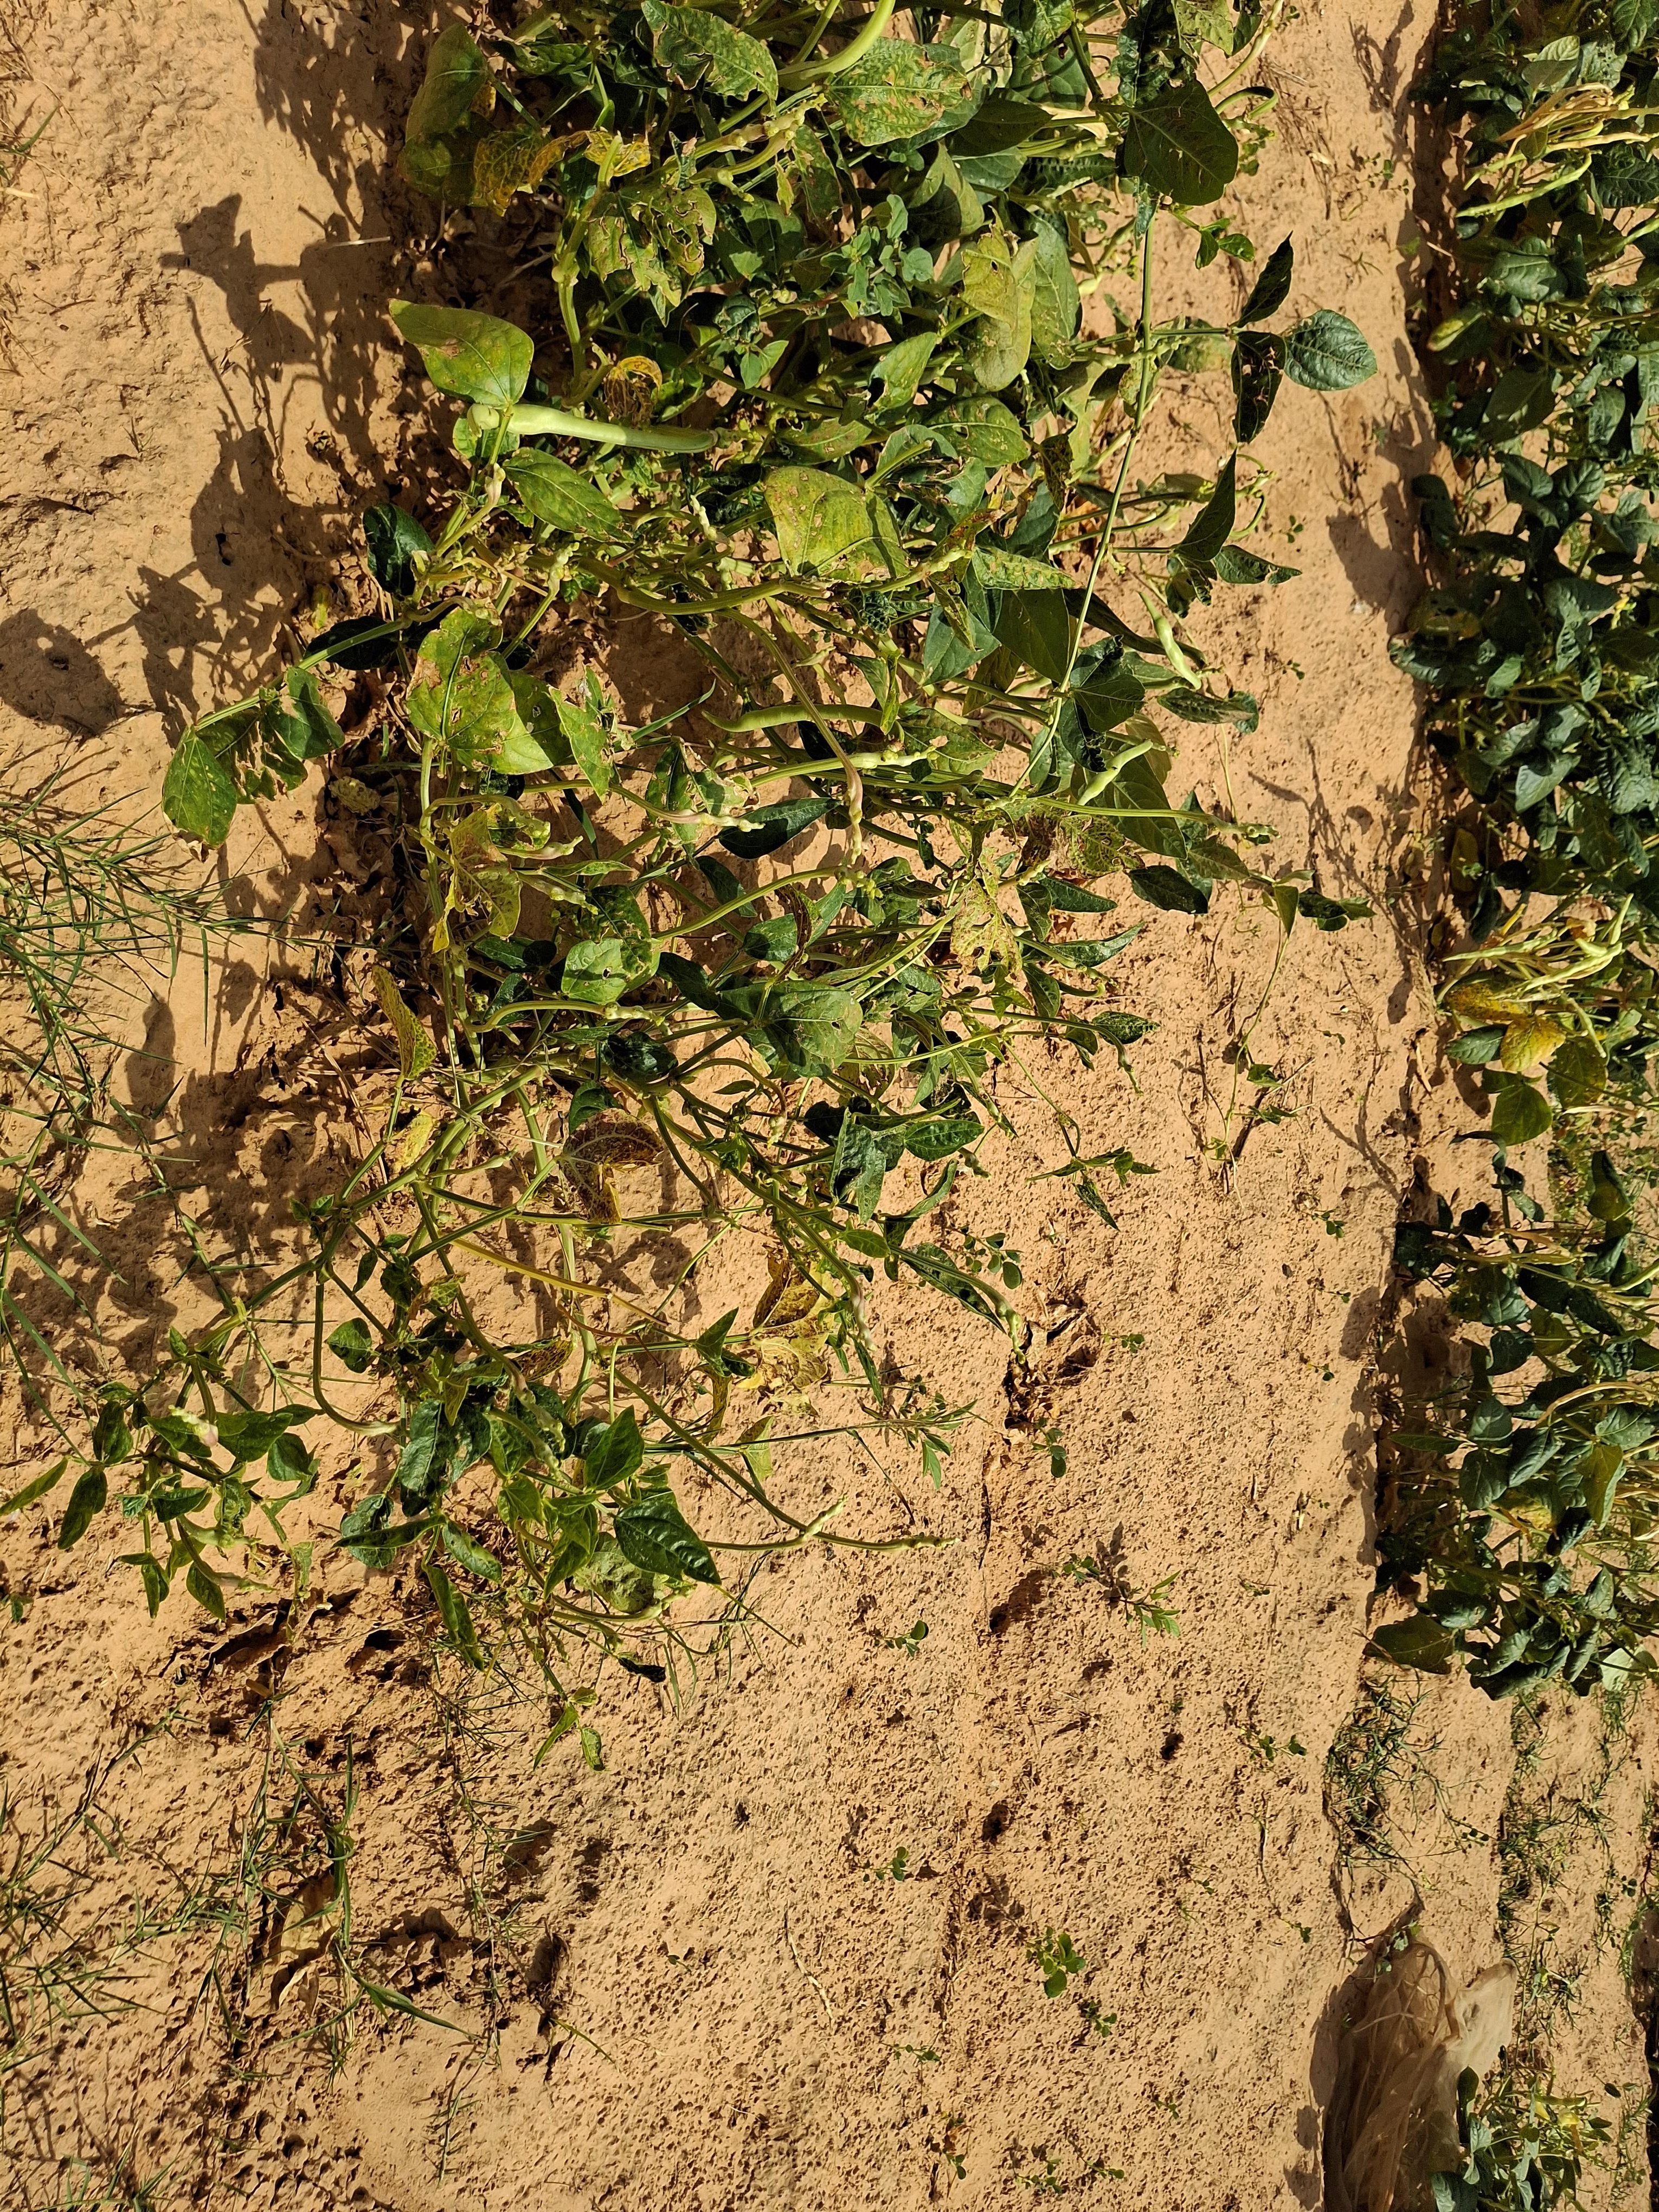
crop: cowpea
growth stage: harvest maturity
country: Nigeria
